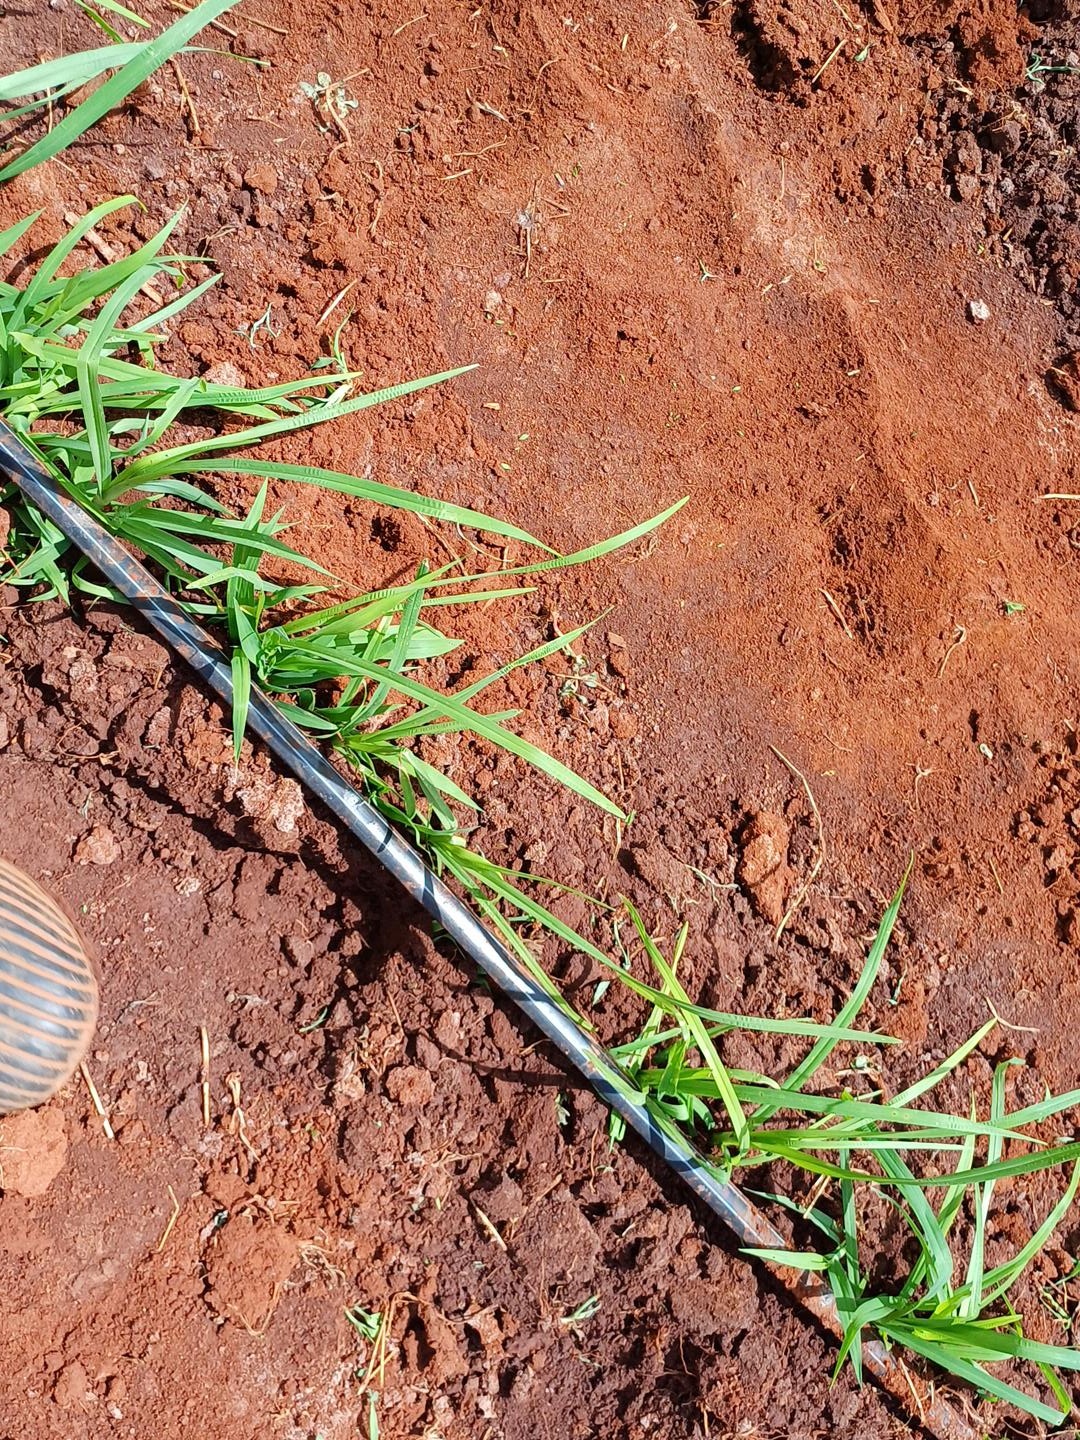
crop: finger millet
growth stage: vegetative
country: Kenya
